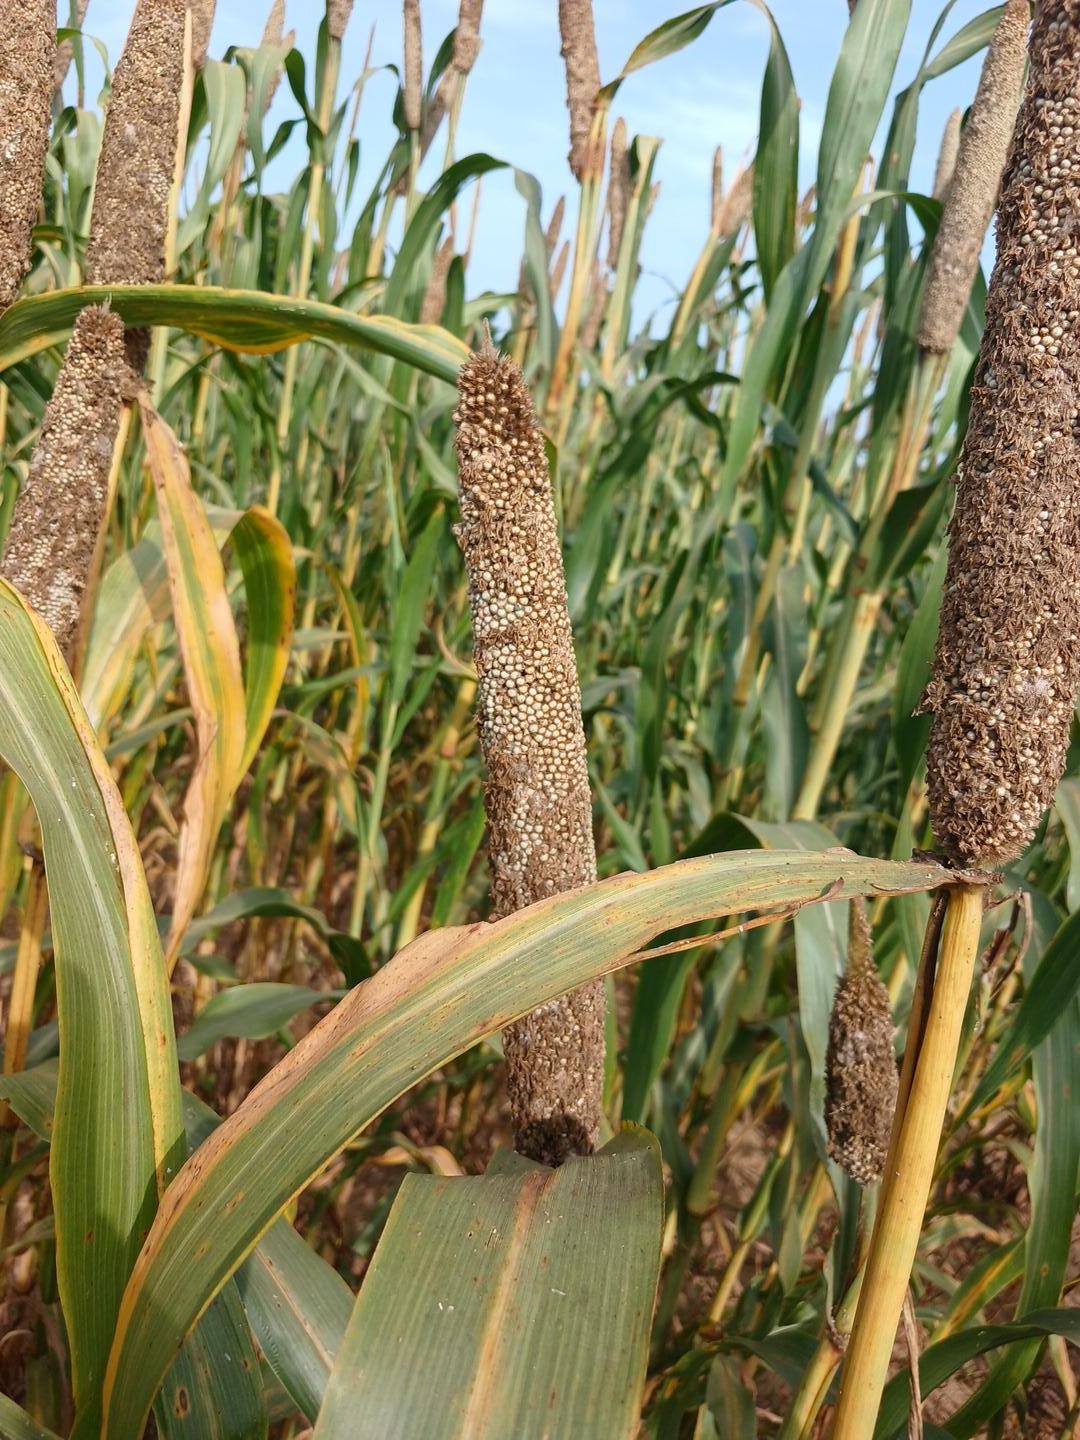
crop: pearl millet
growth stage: maturity
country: Senegal
